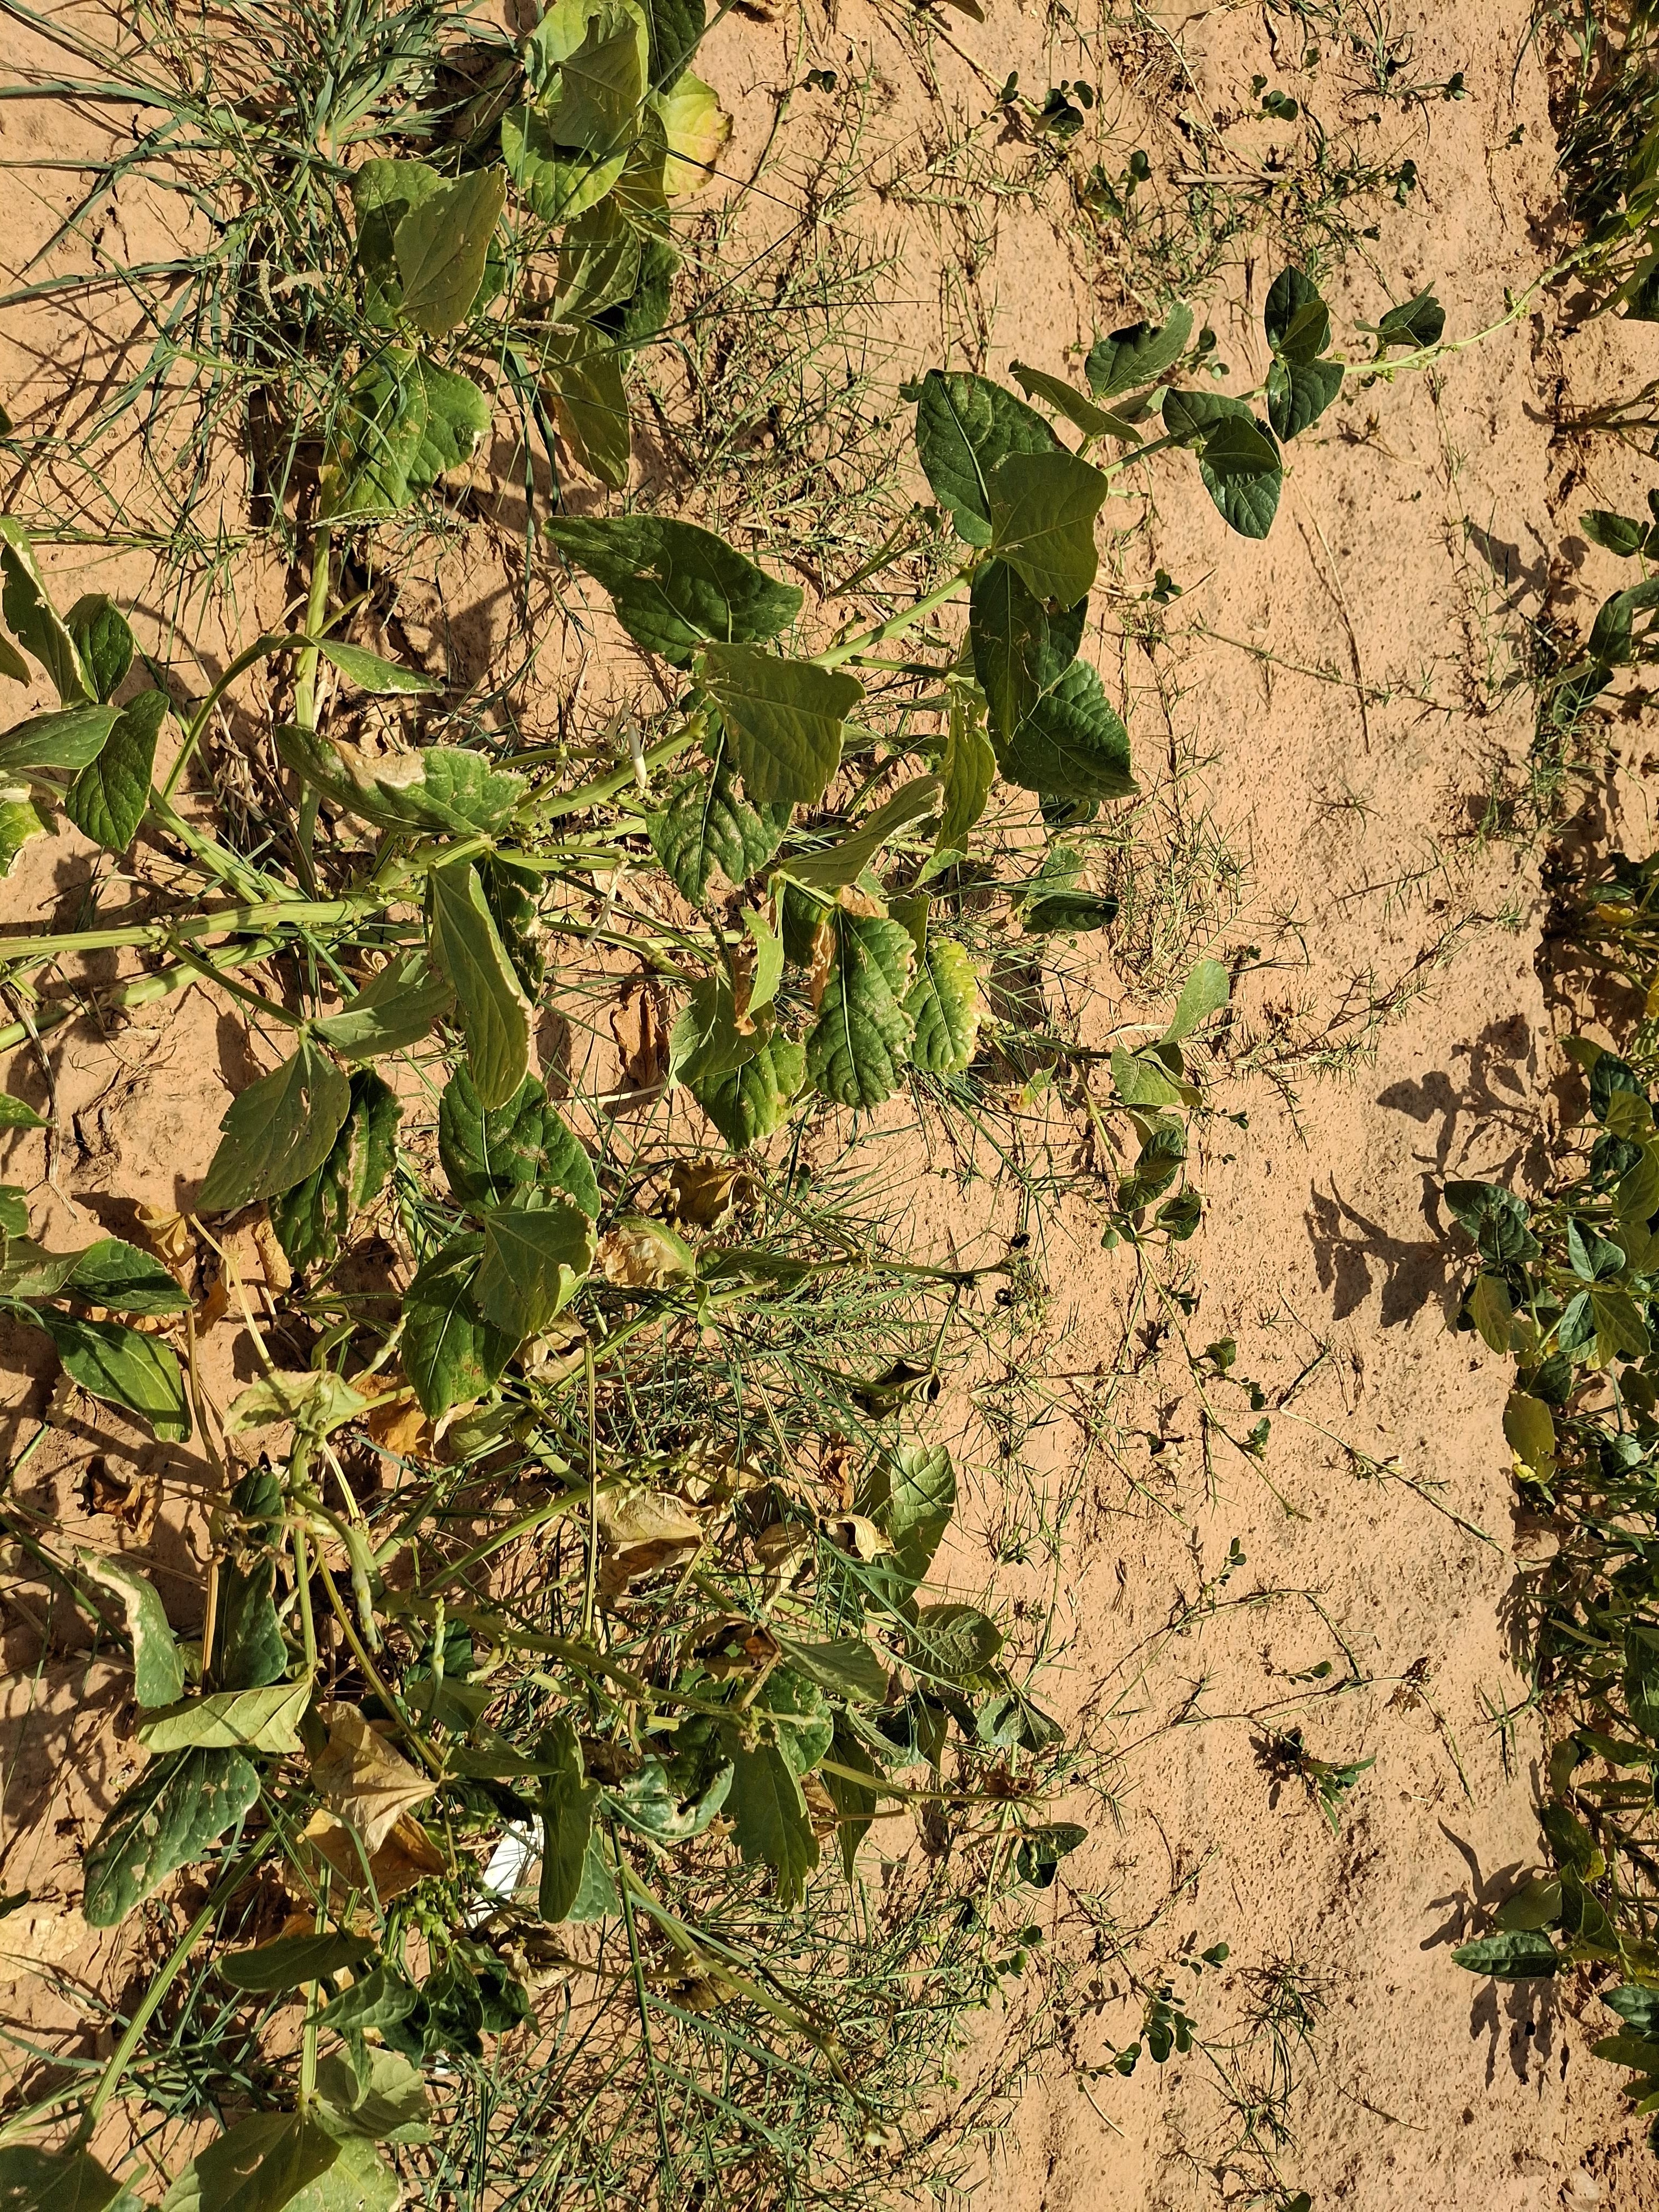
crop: cowpea
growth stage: harvest maturity
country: Nigeria
